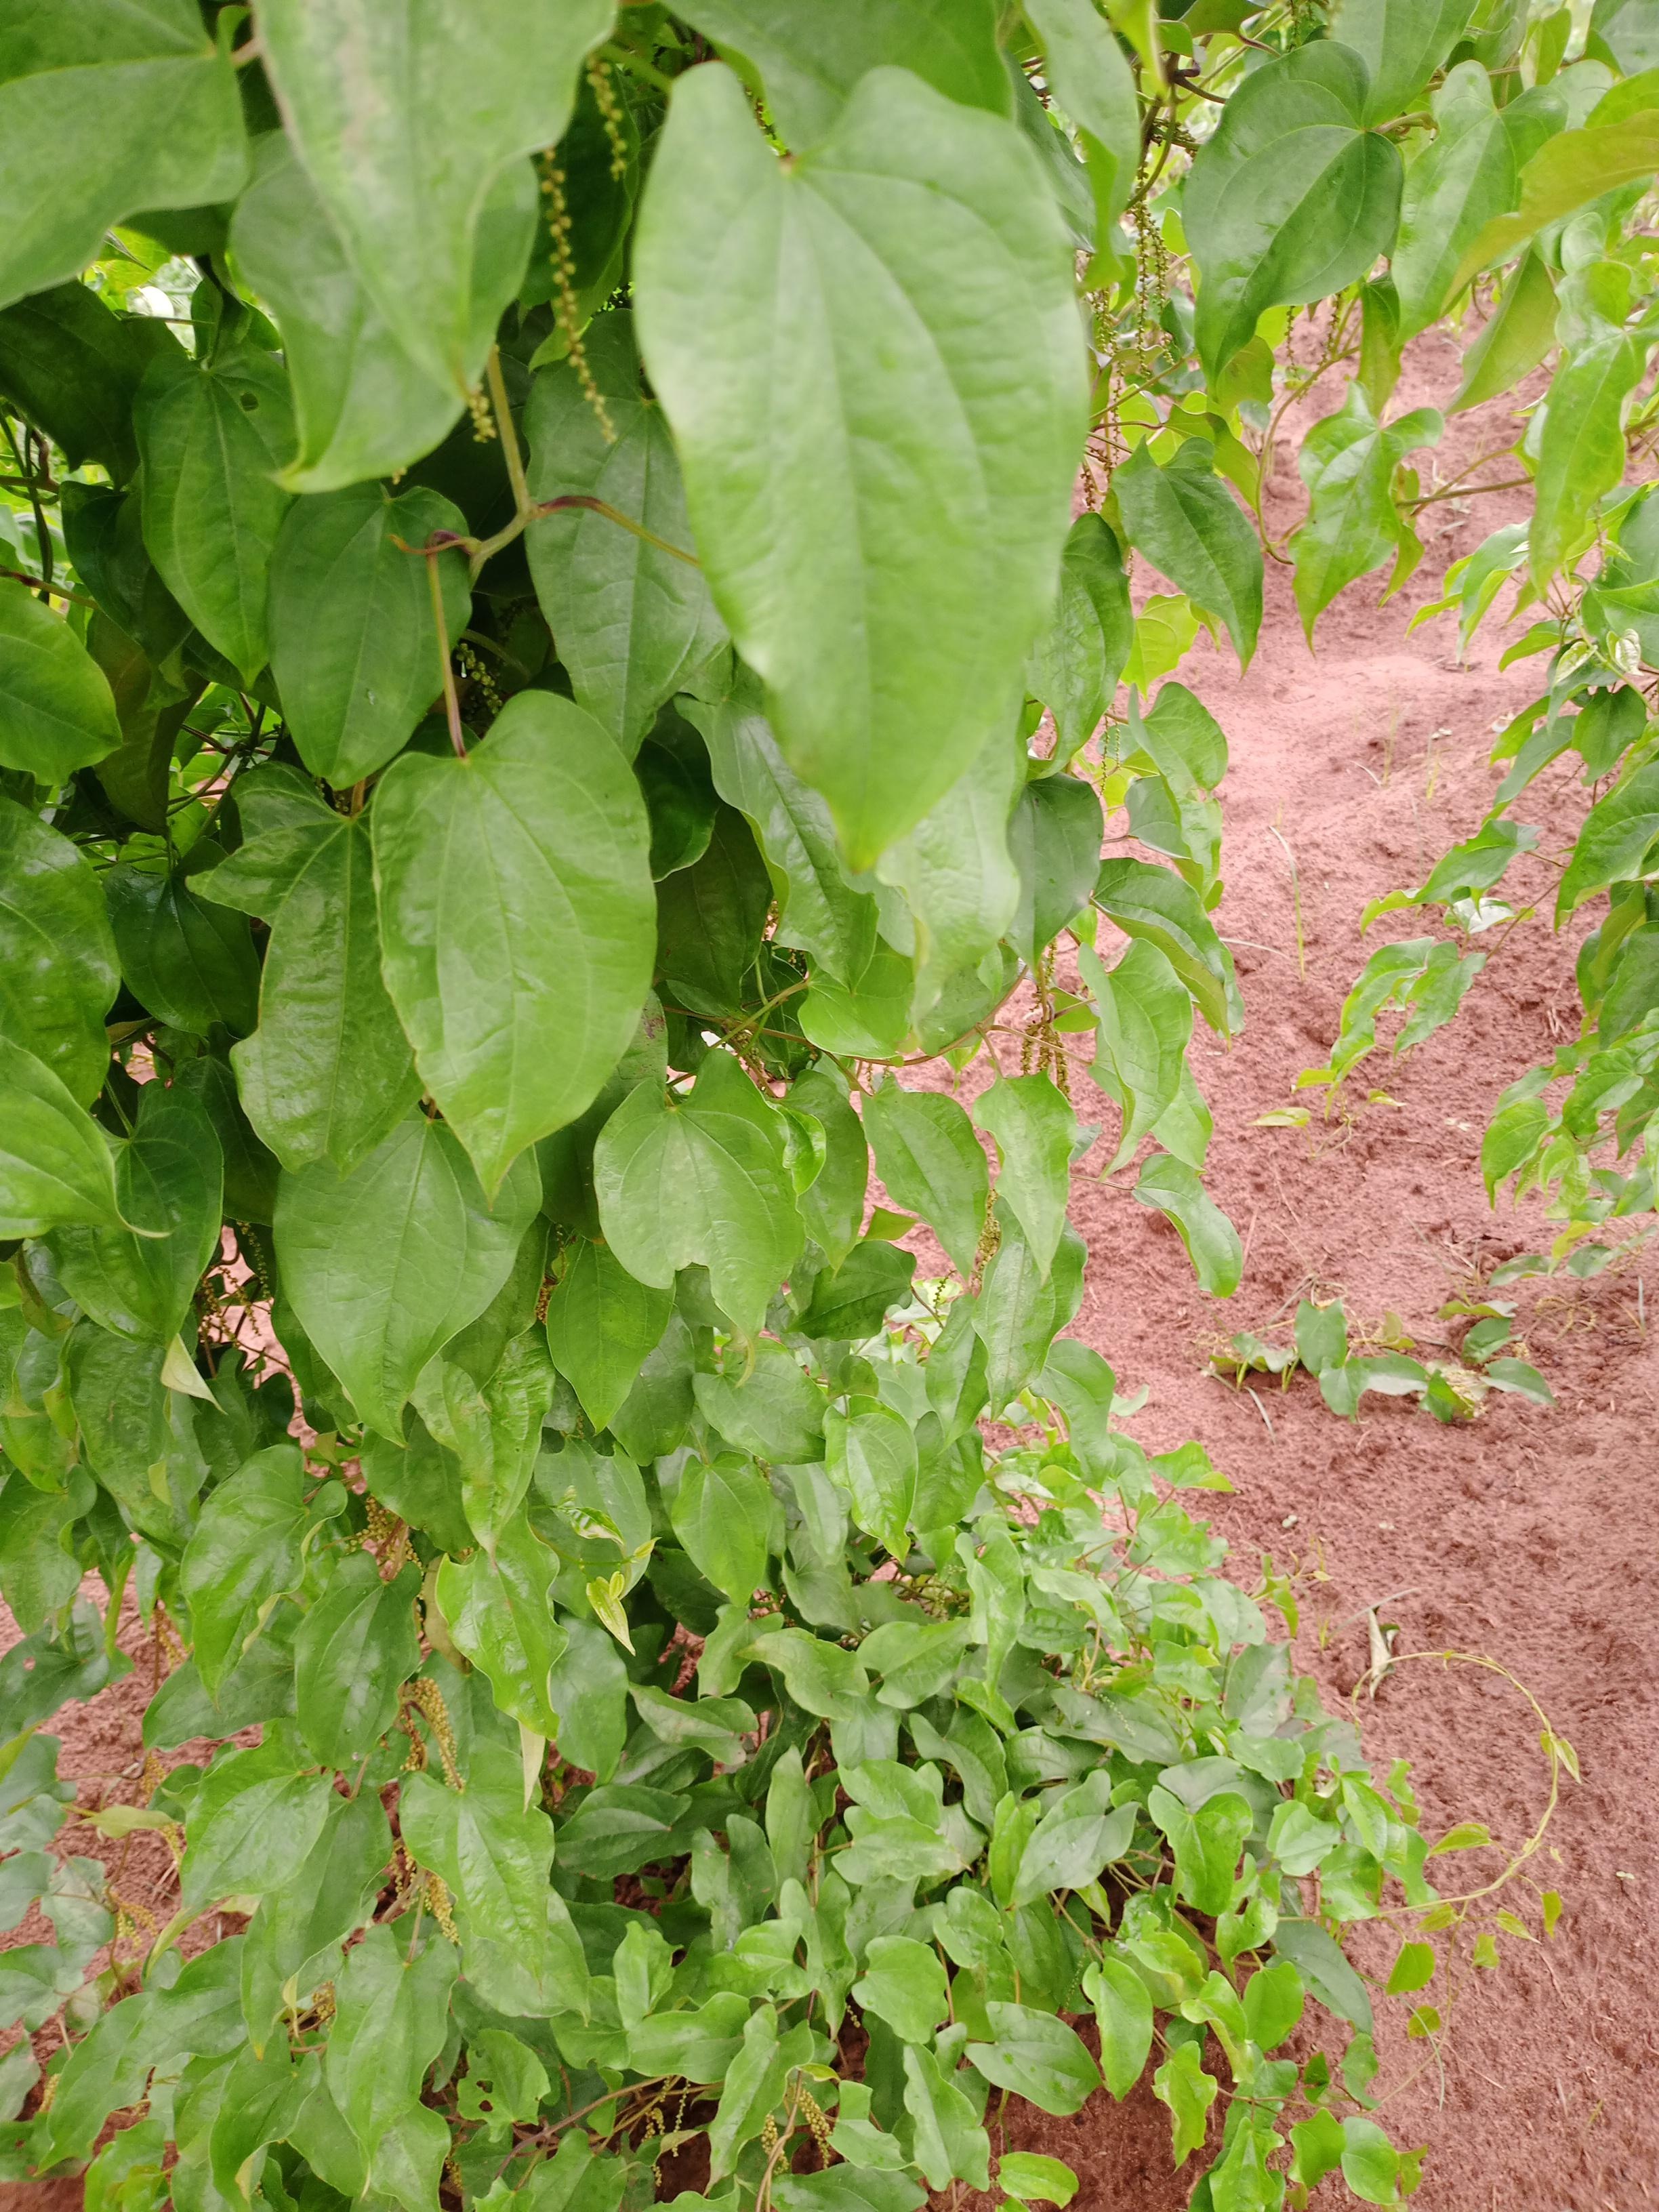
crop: yam
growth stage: vegetative
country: Nigeria
